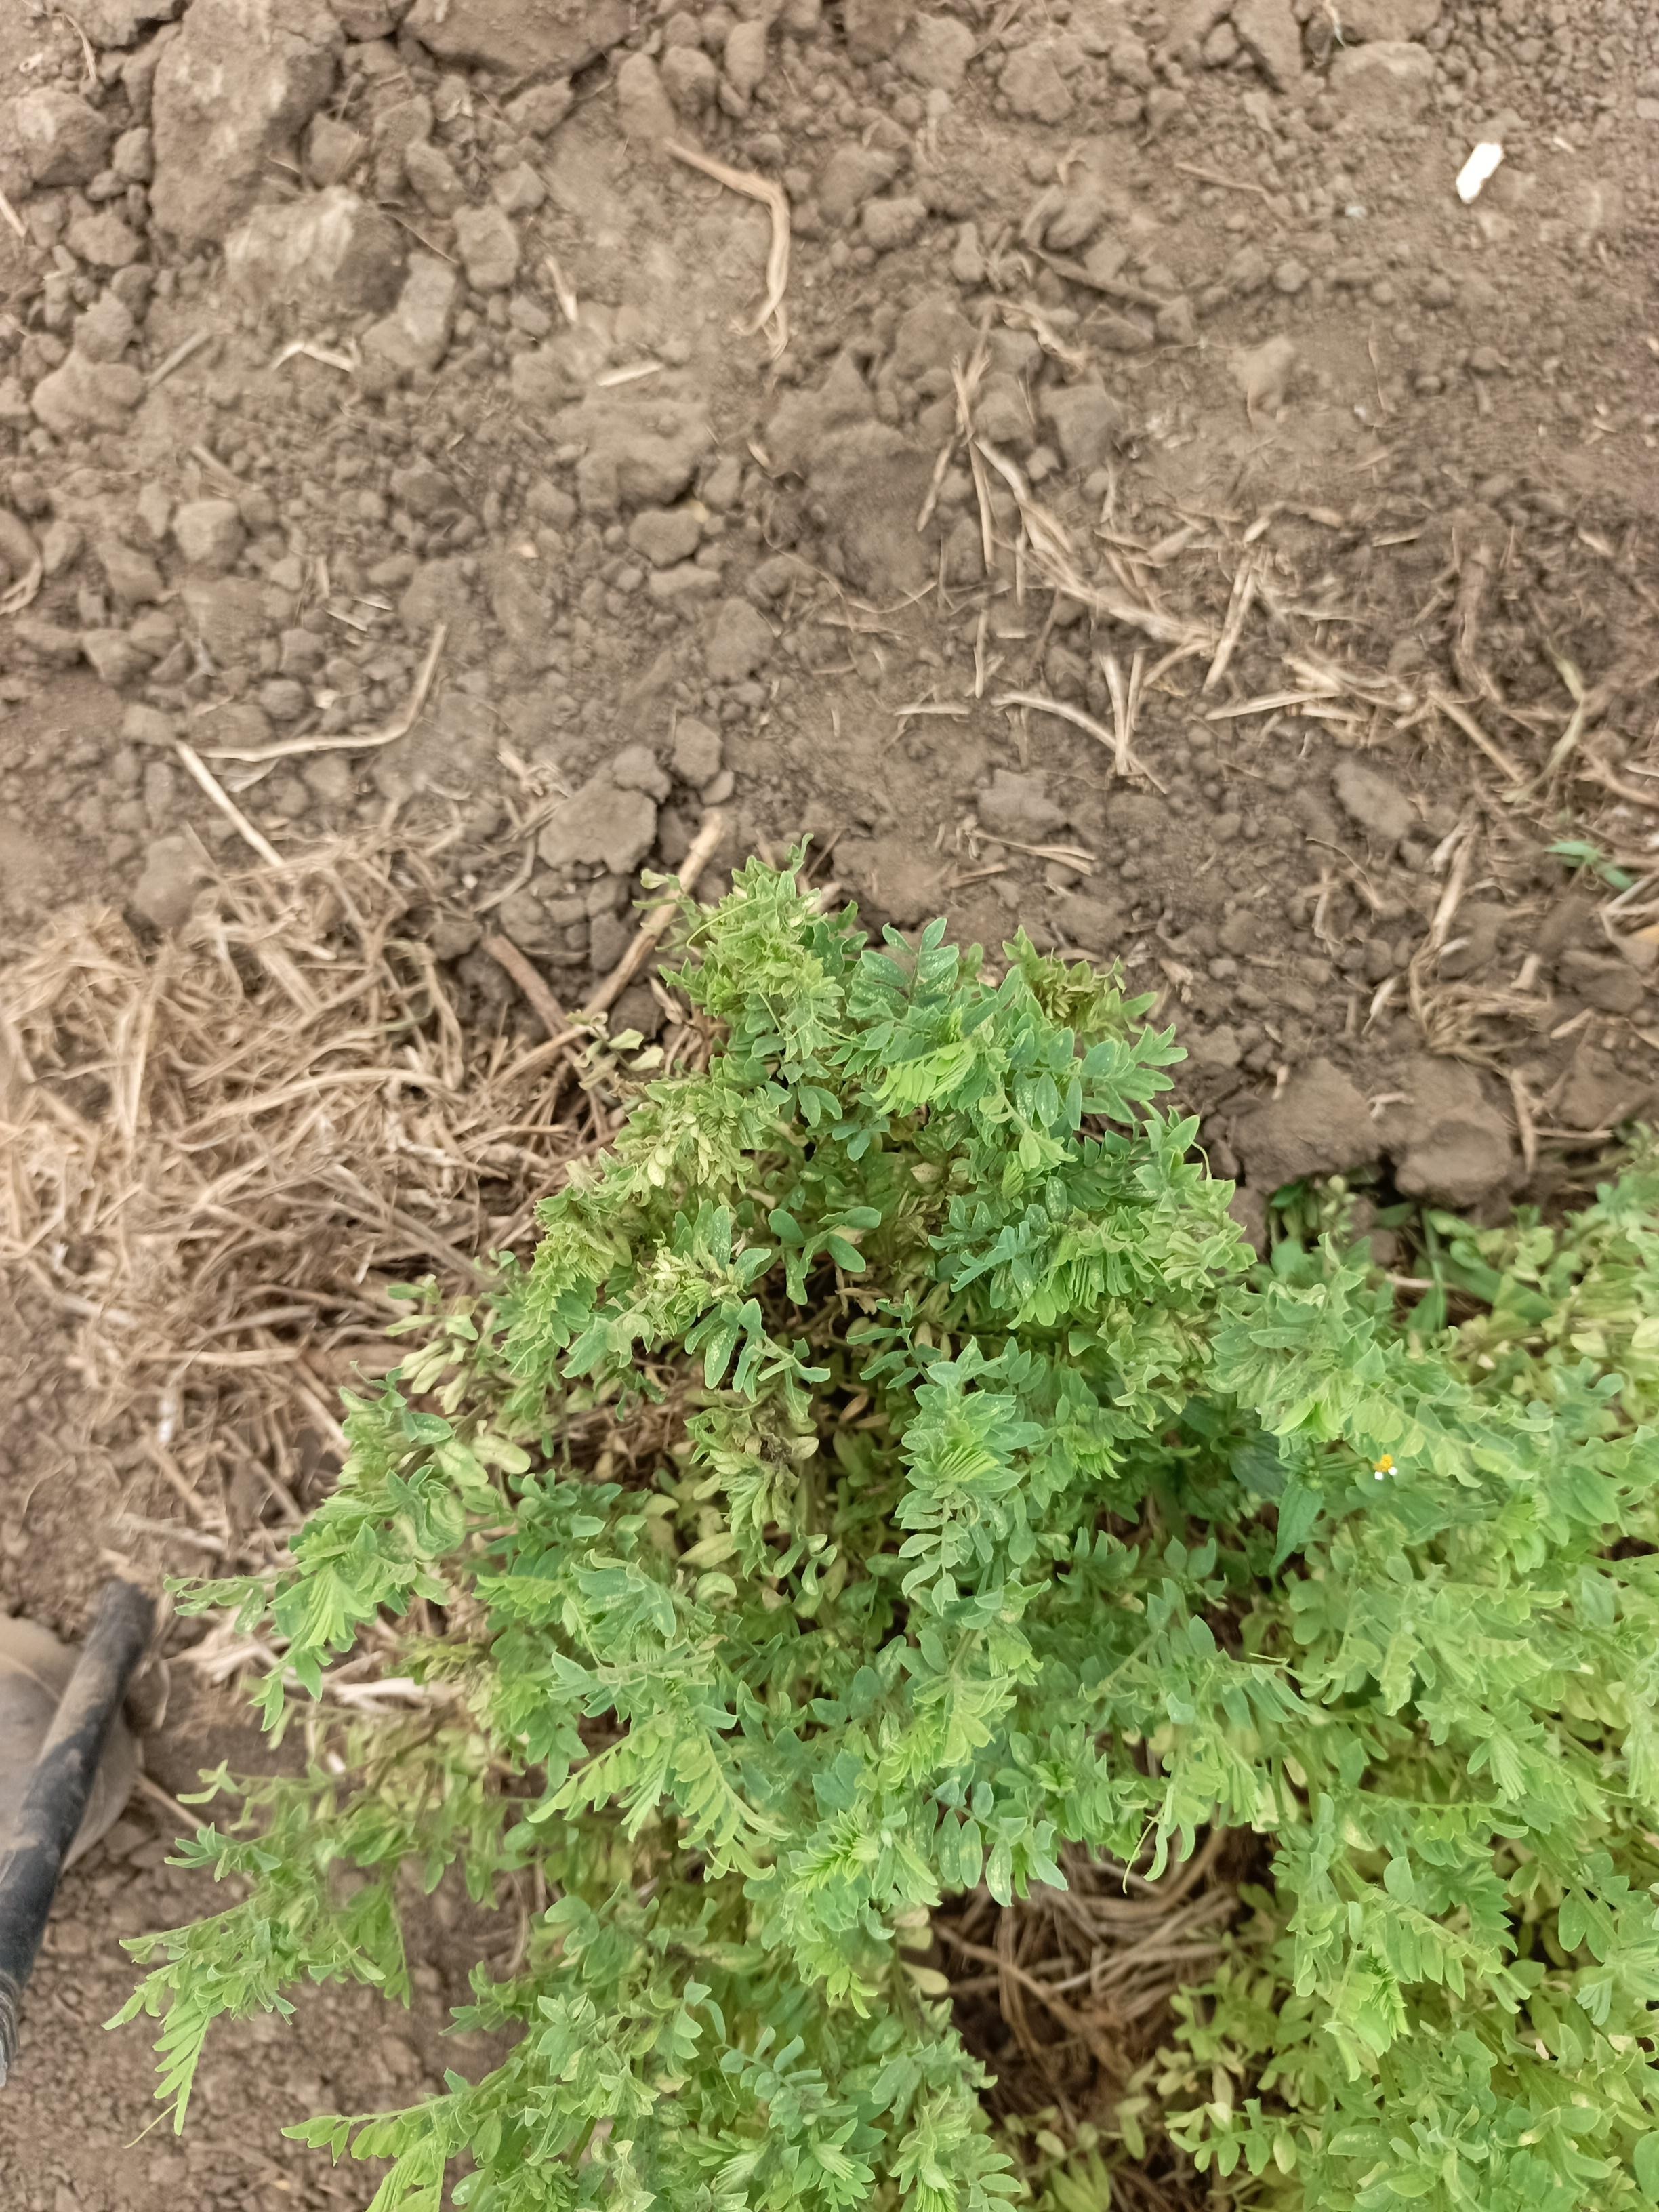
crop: lentil
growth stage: vegetative
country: Tanzania
